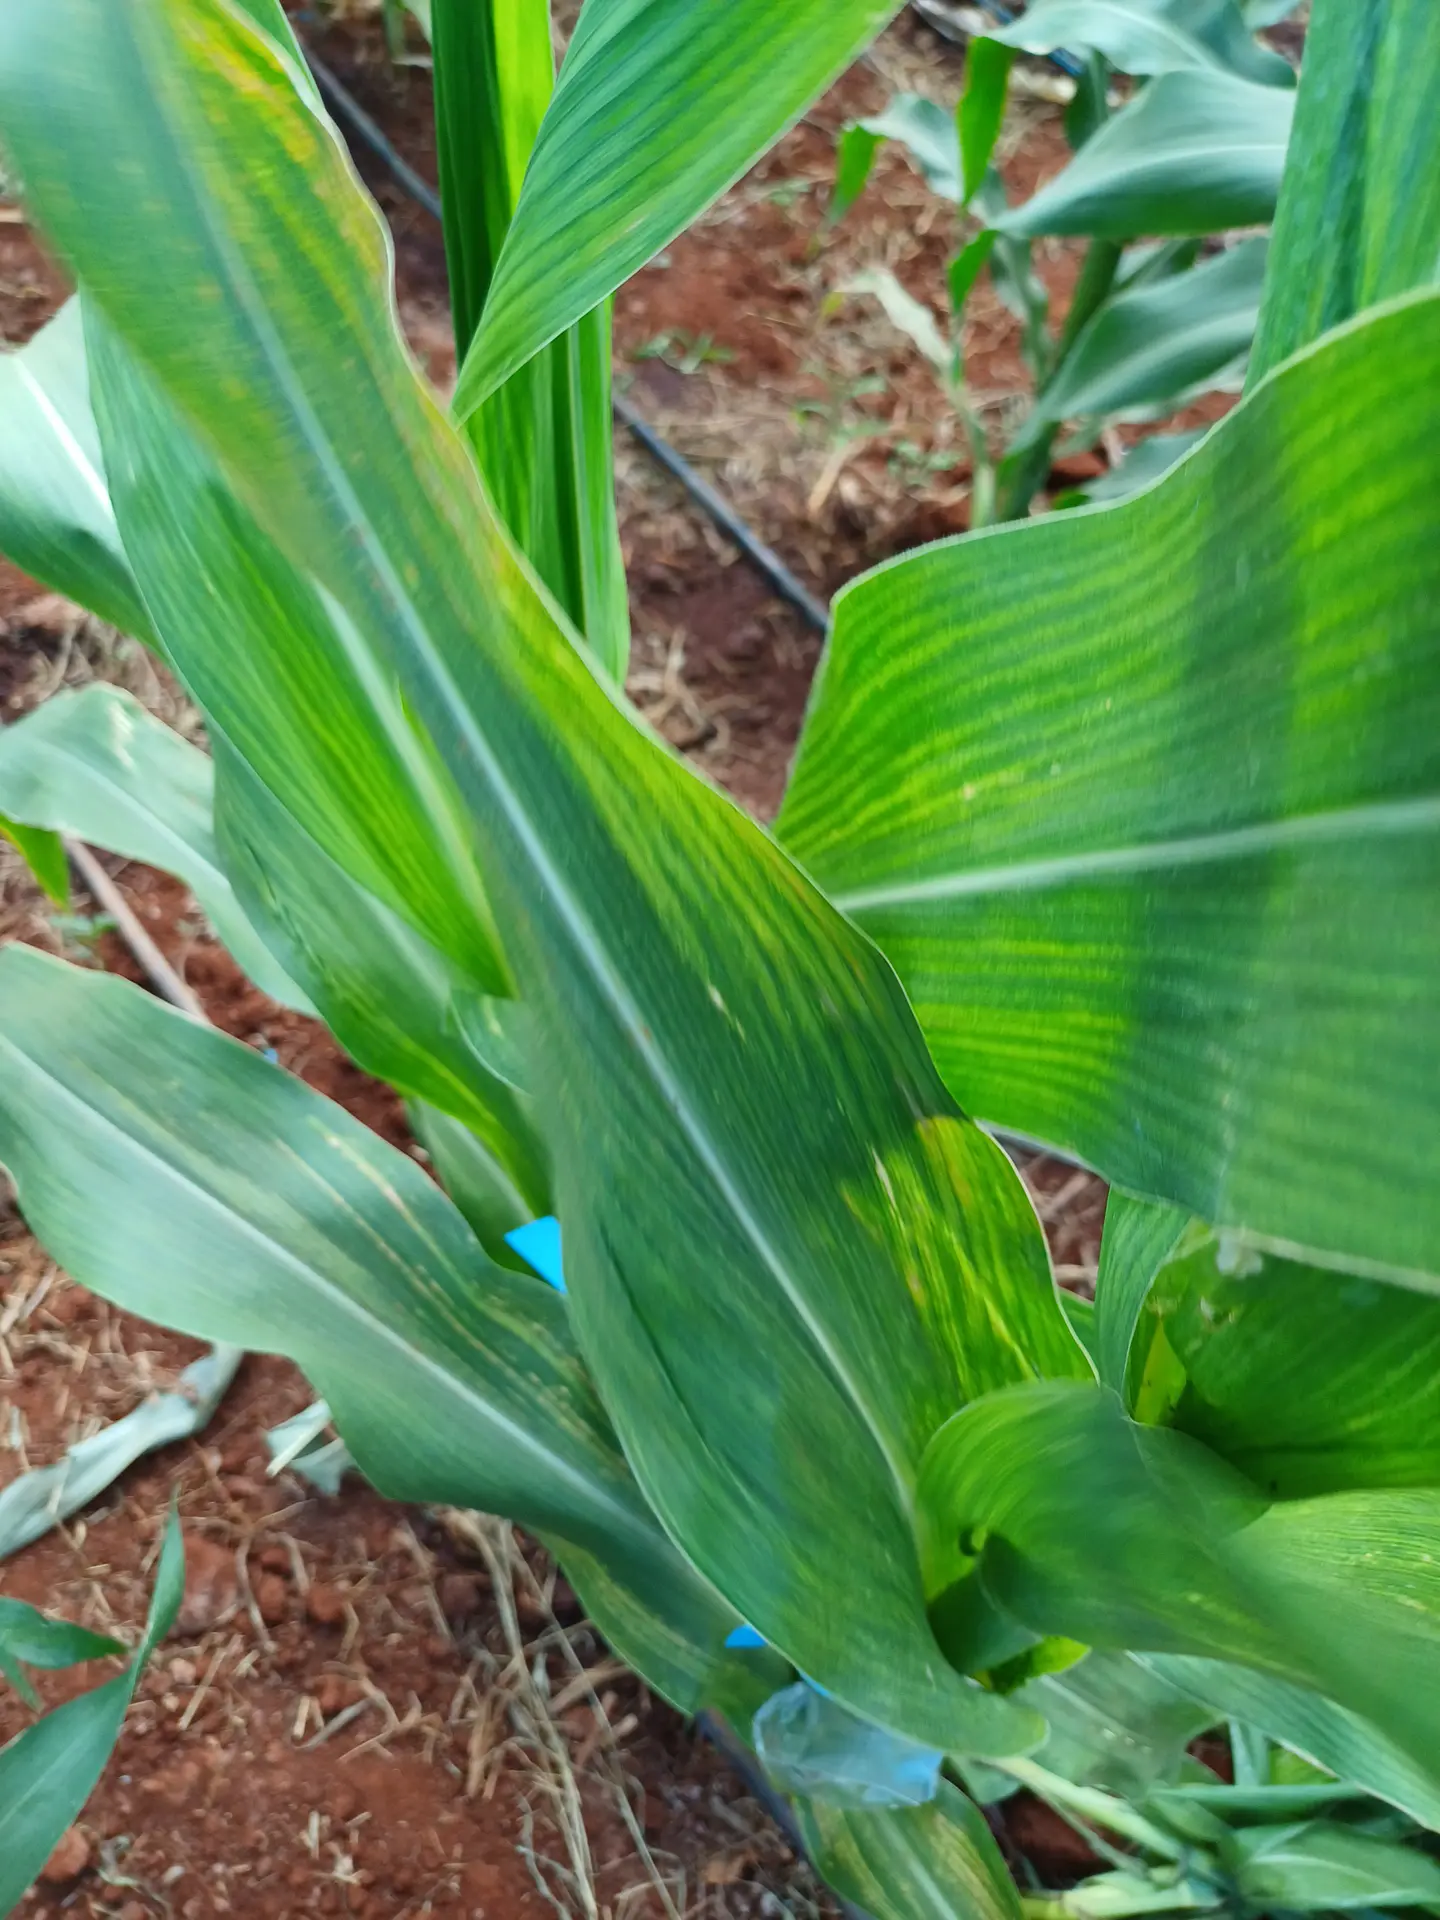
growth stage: vegetative
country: Kenya
